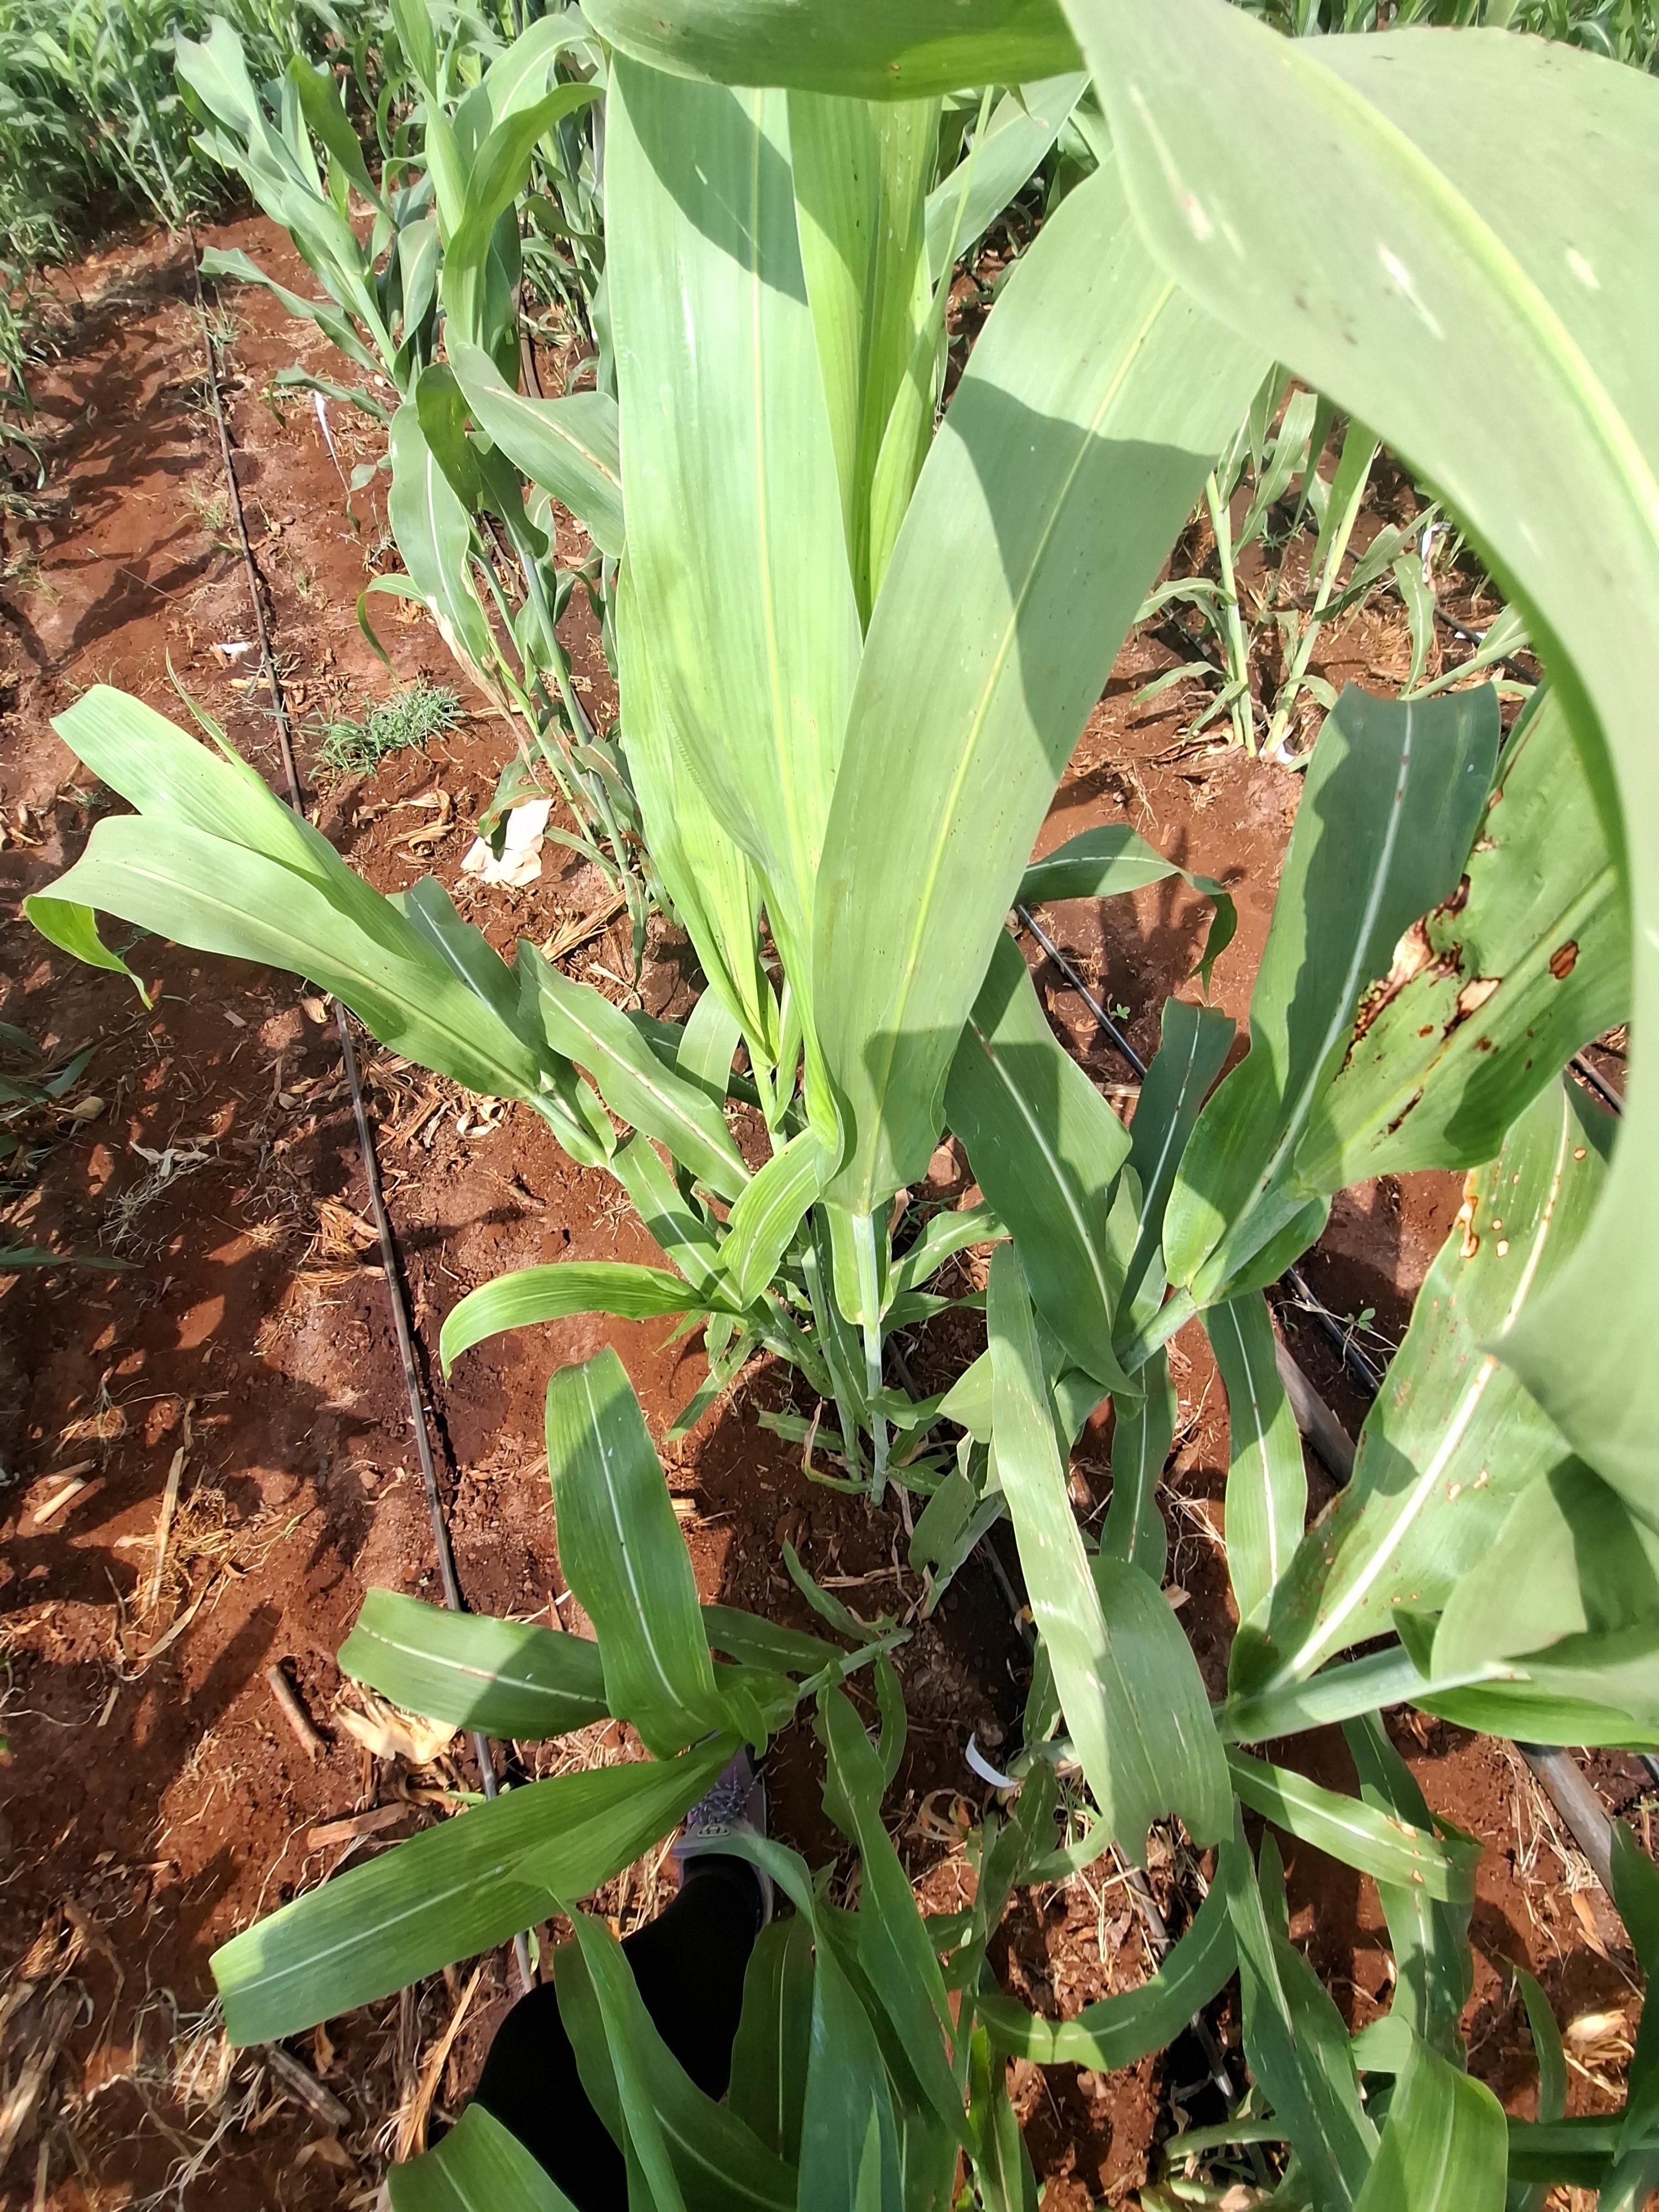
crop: sorghum
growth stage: vegetative
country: Kenya
